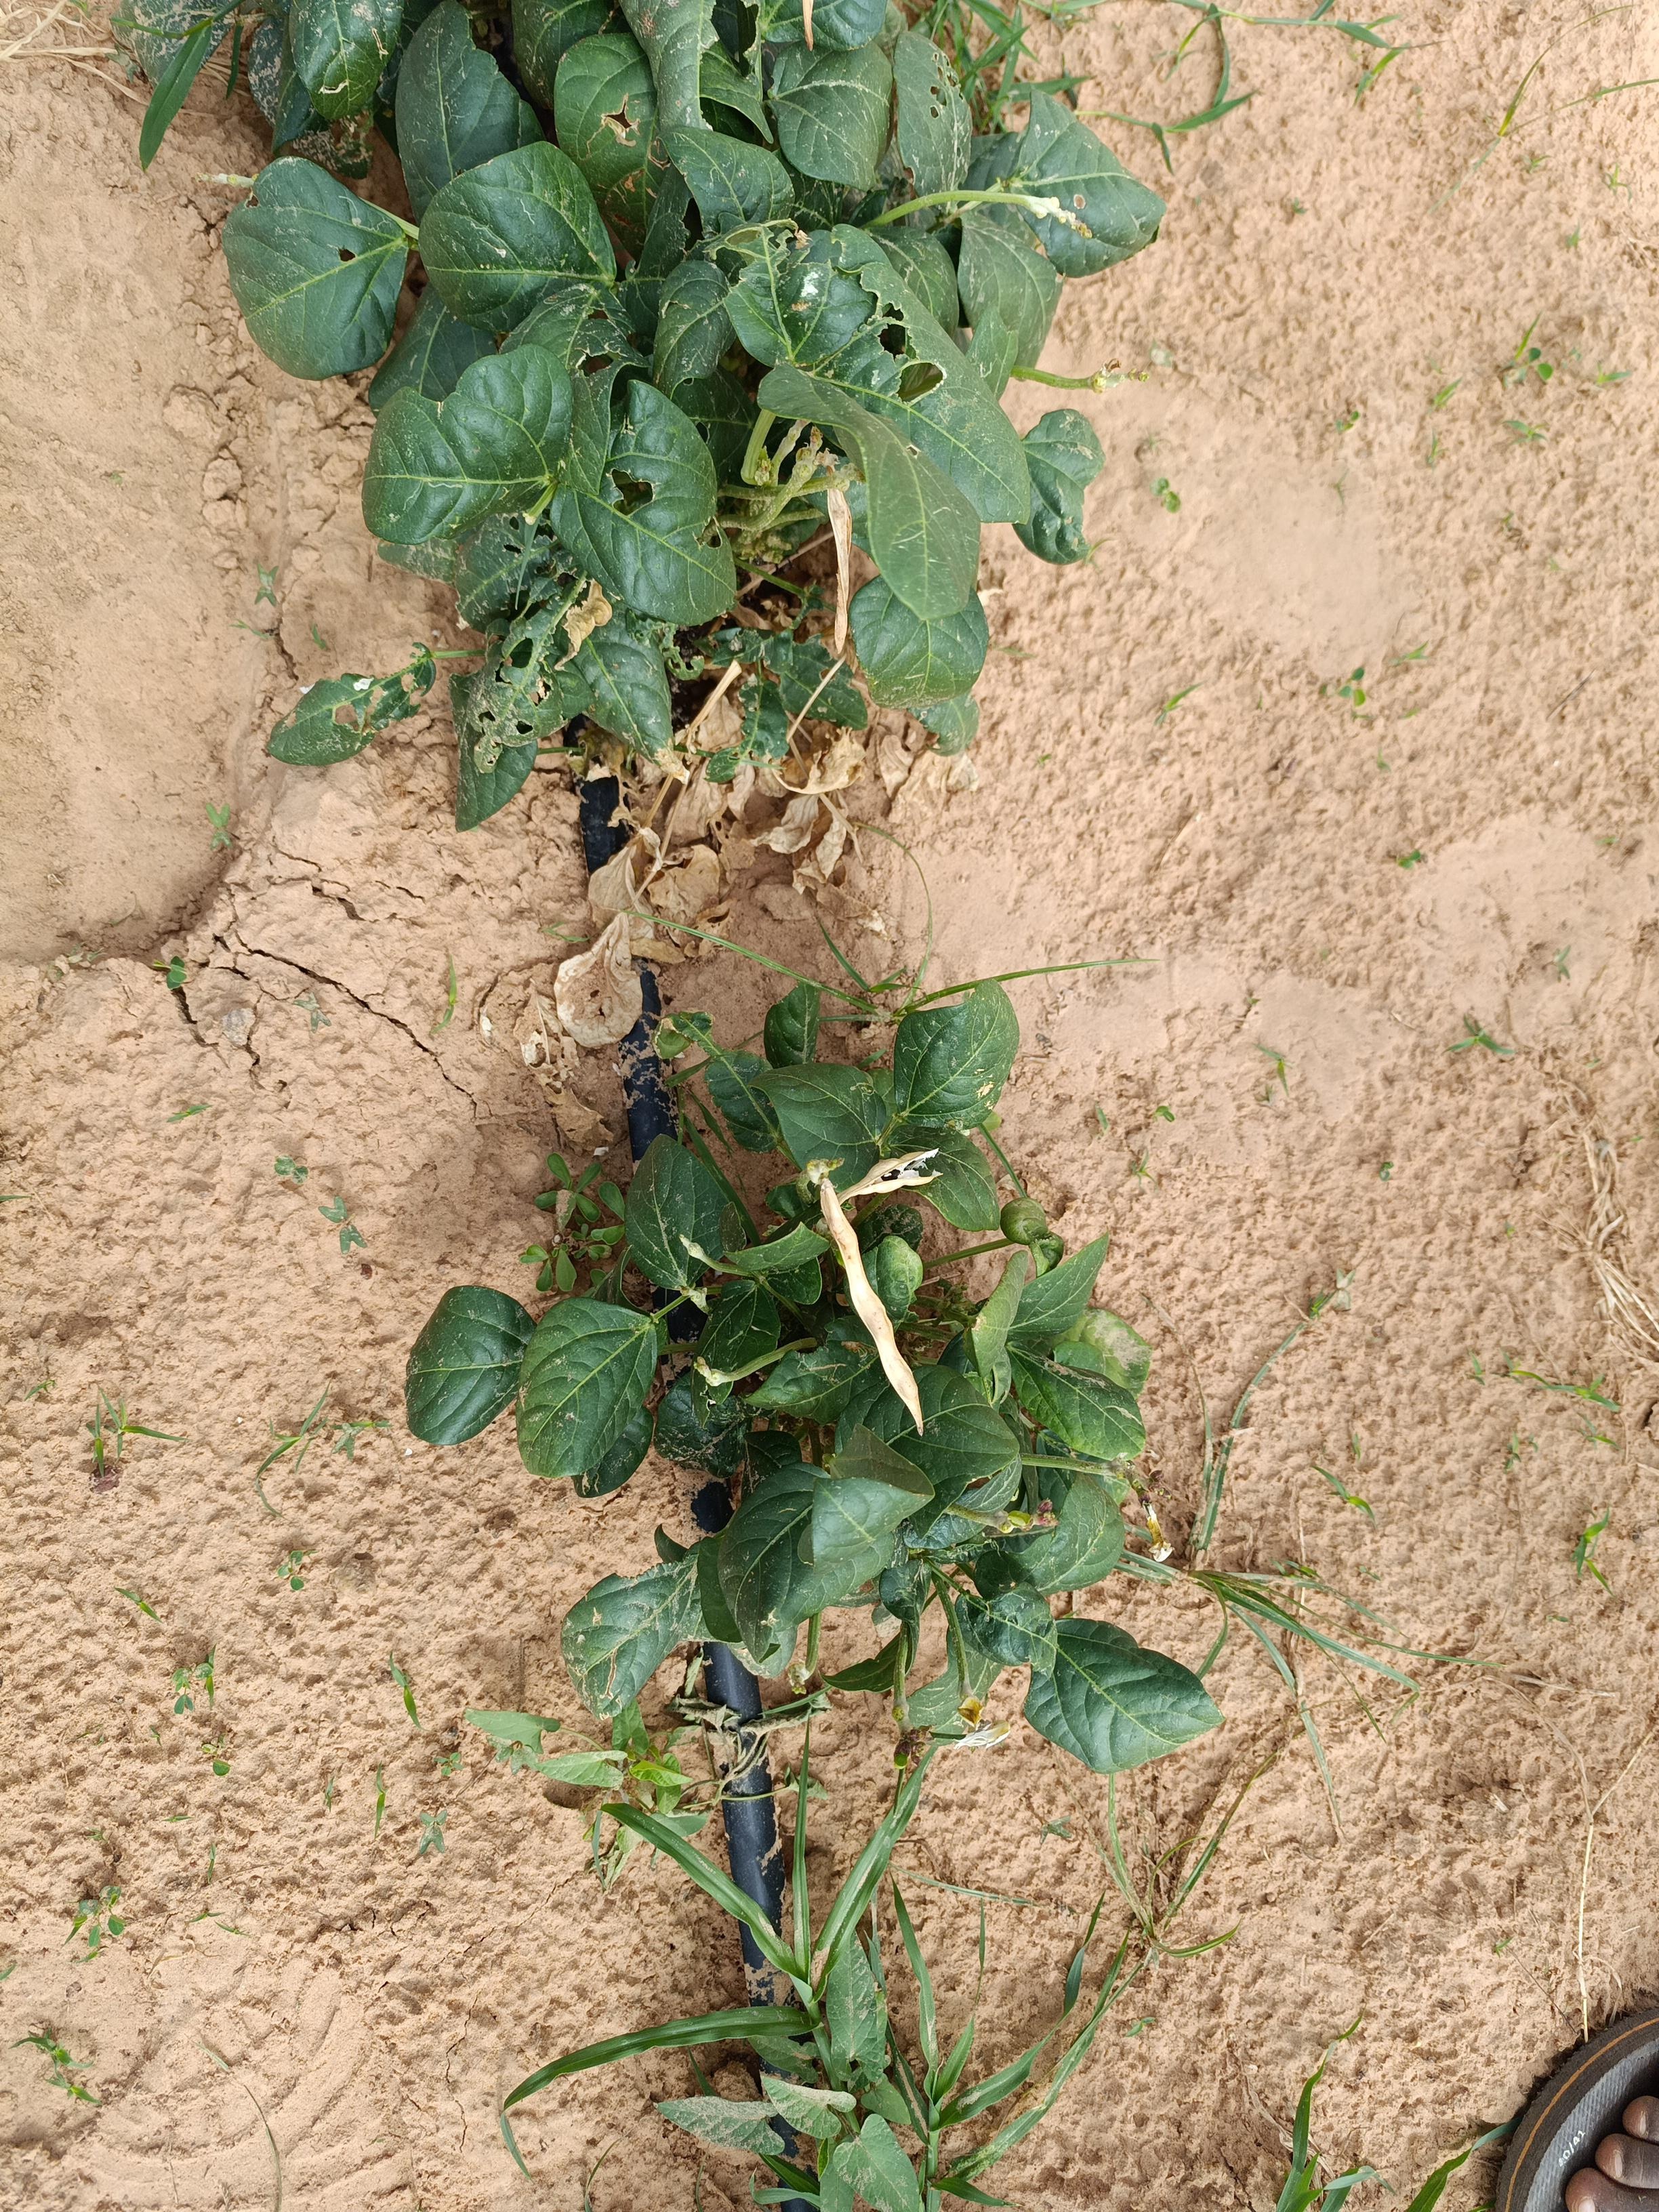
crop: cowpea
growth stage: development pod
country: Nigeria
